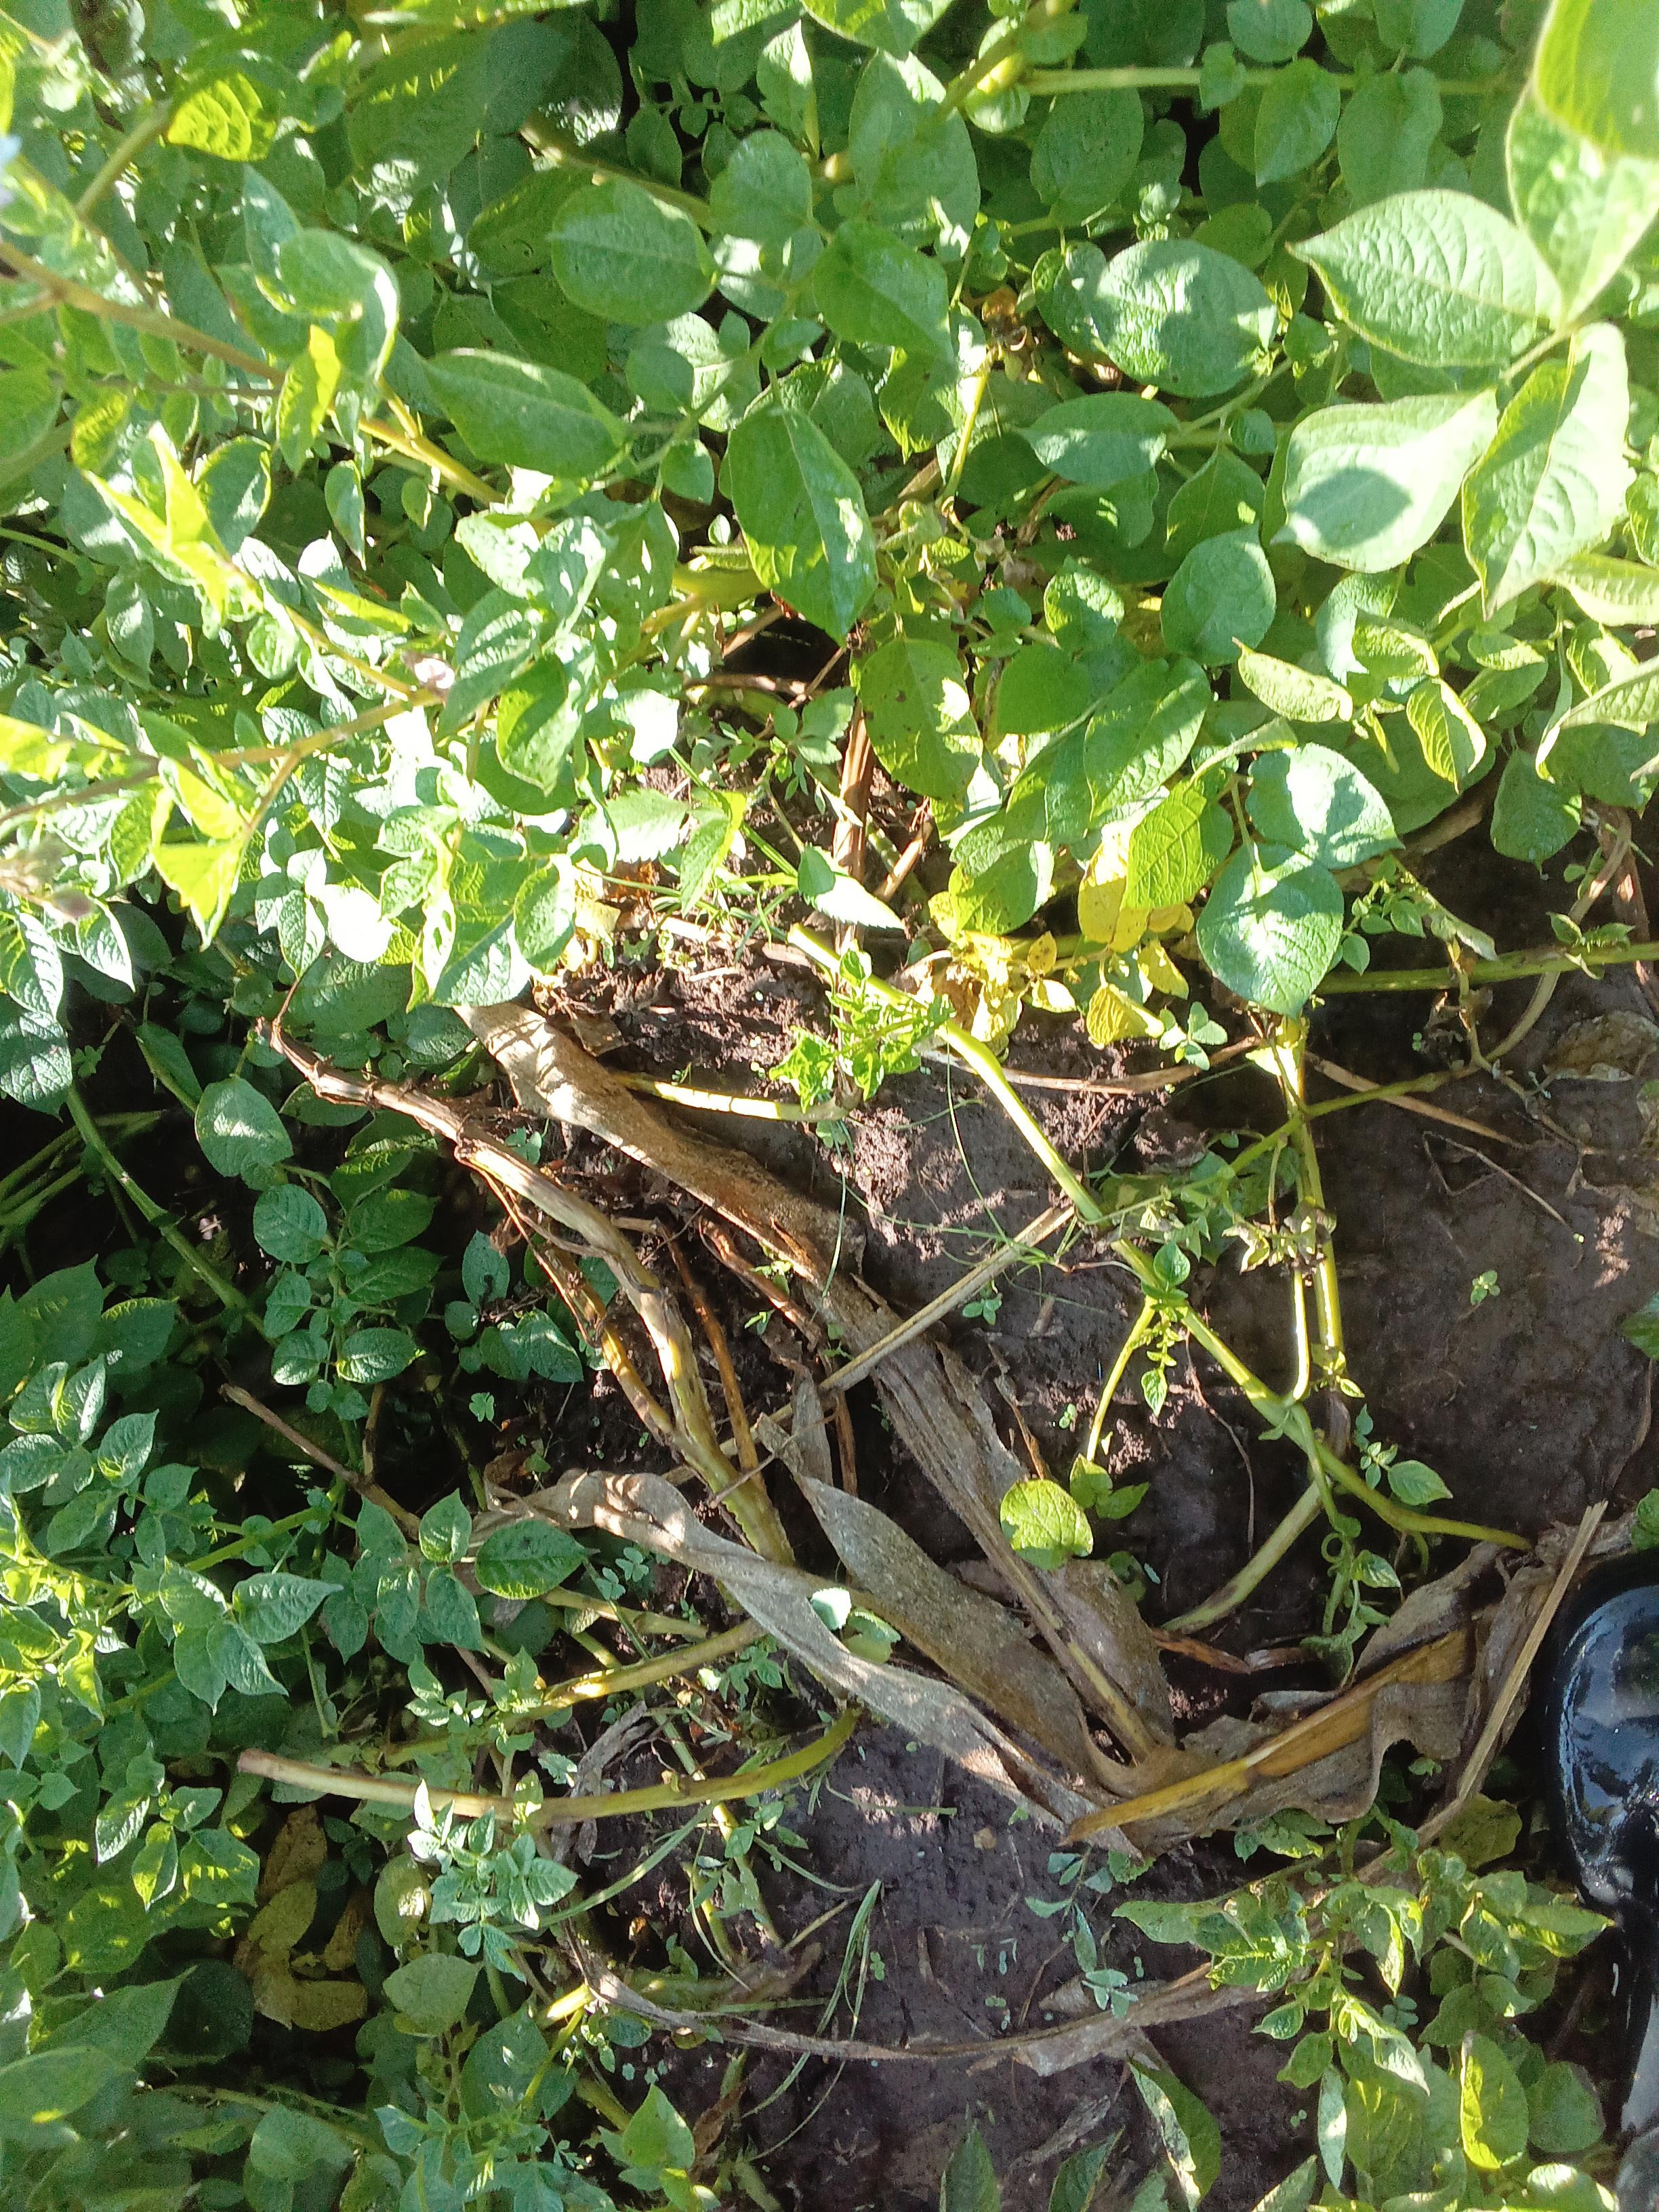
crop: potato
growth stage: flowering
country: Kenya
